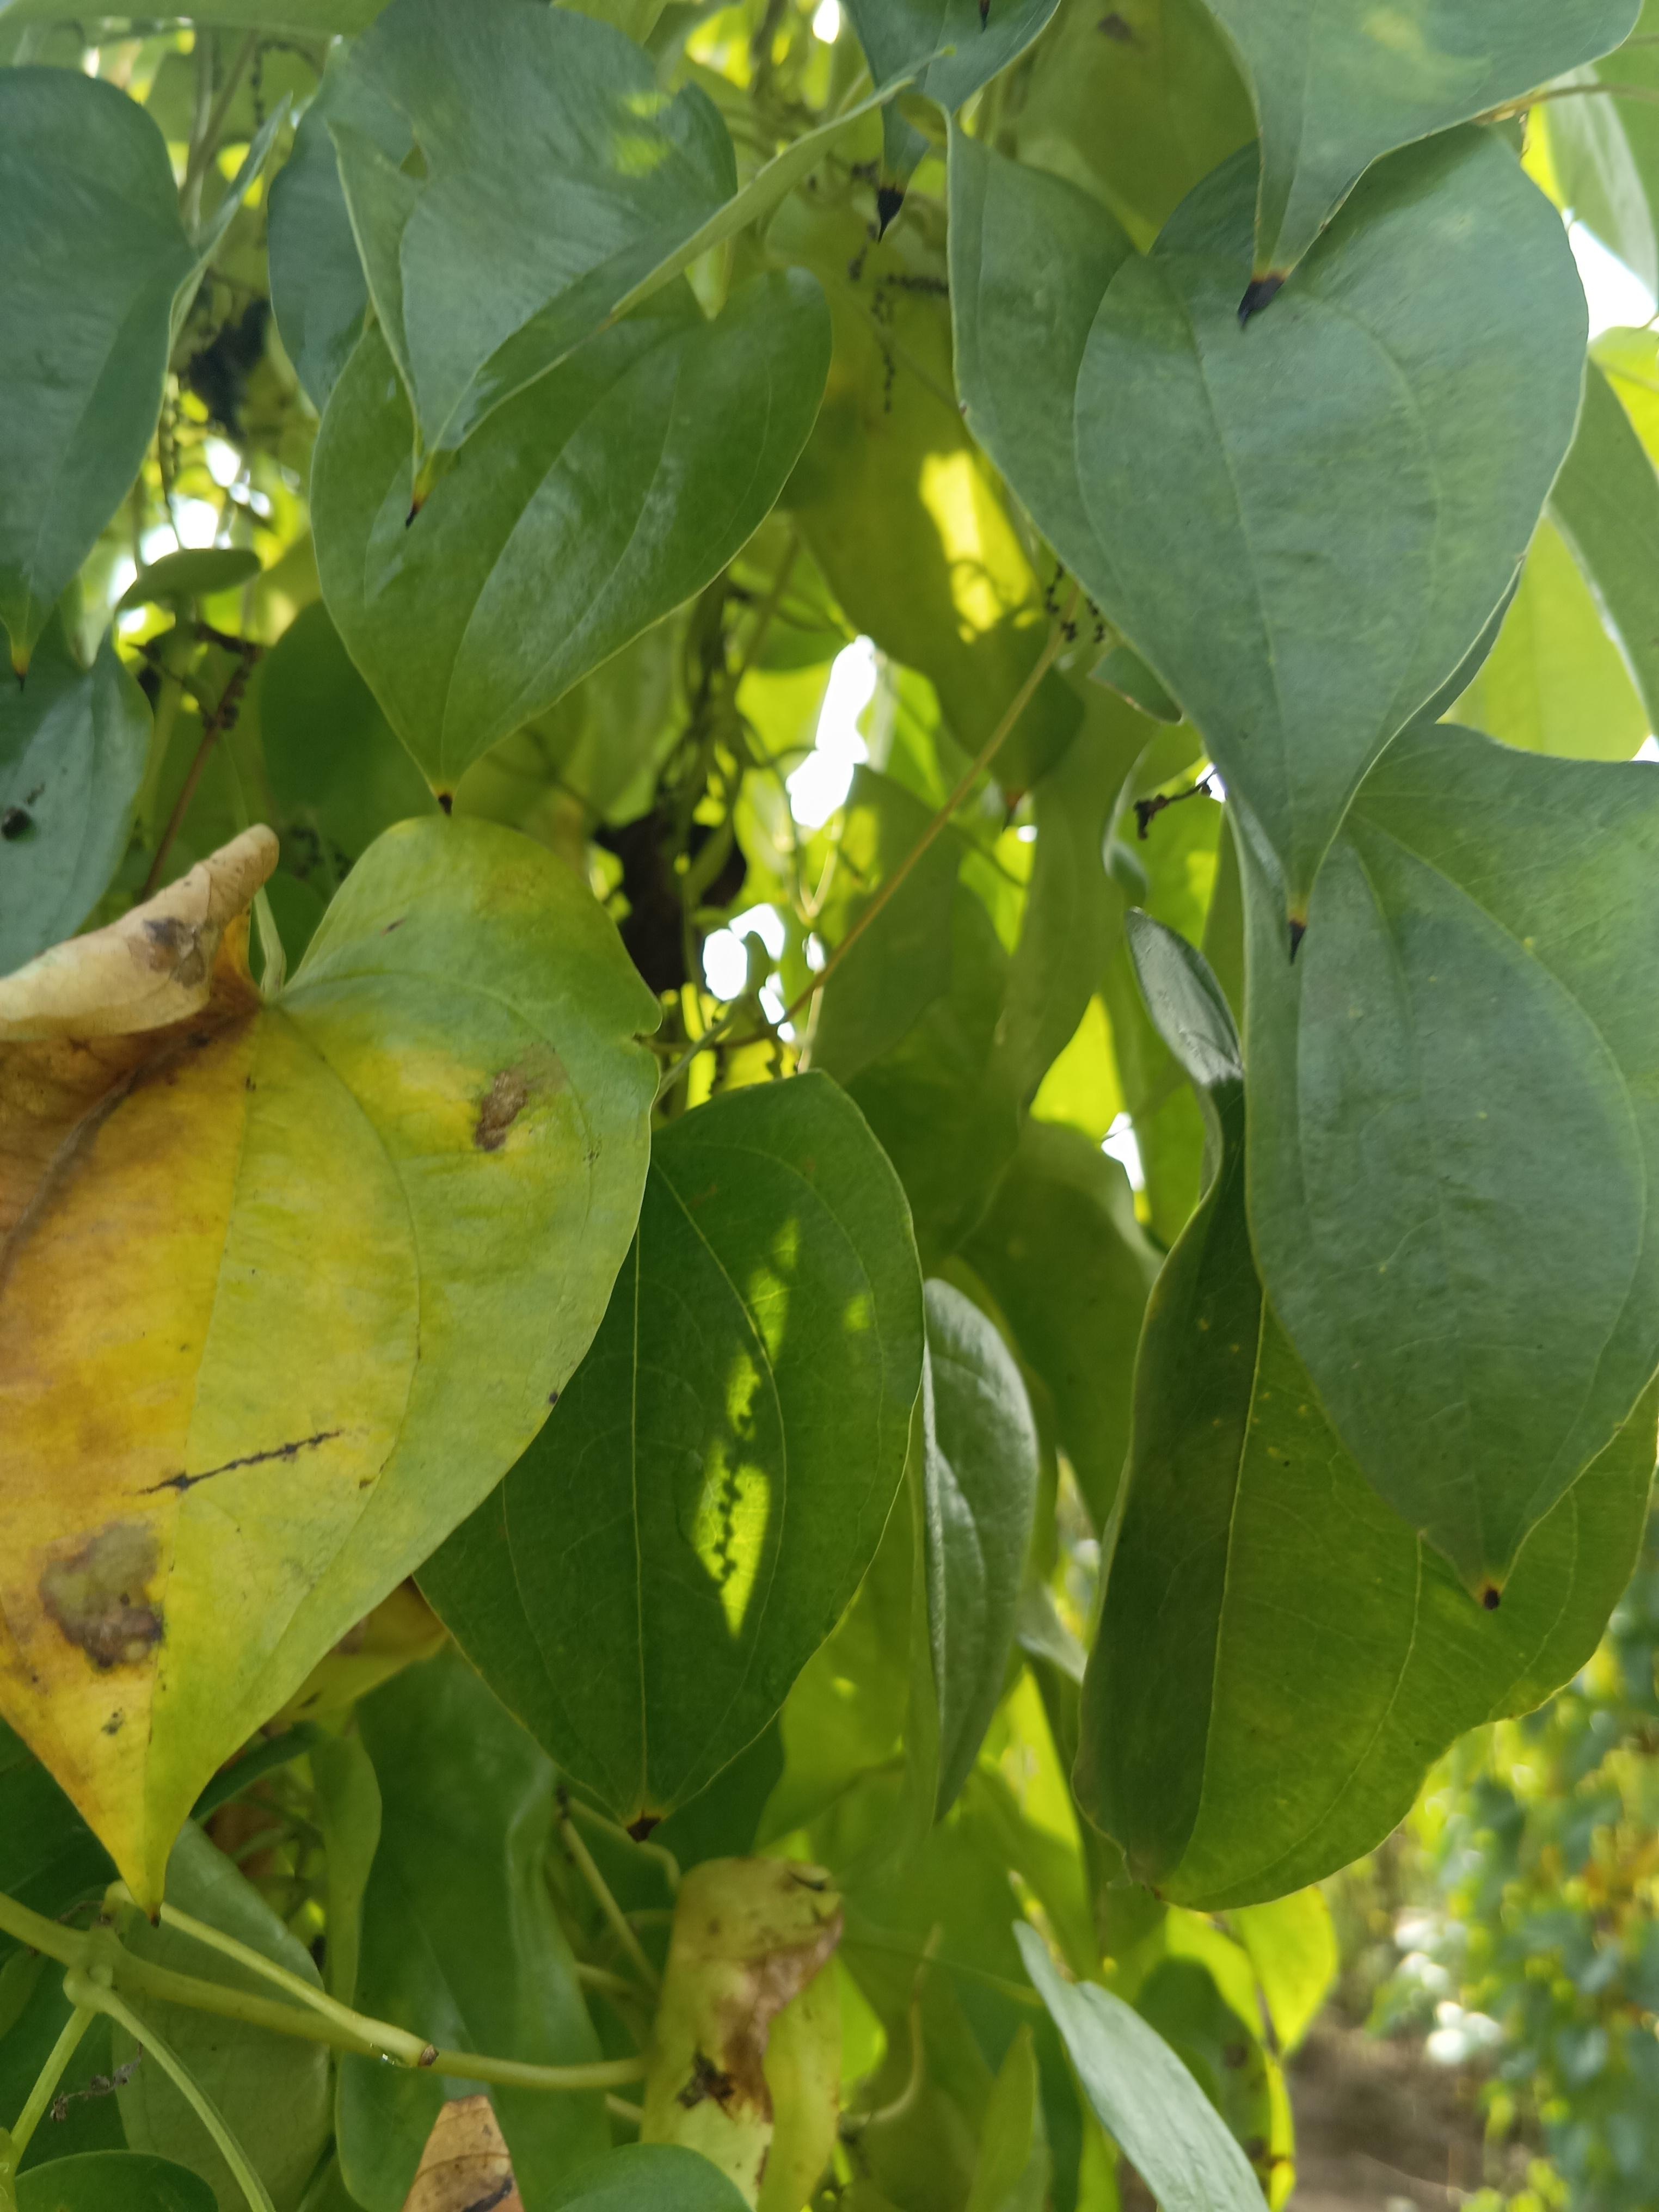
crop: yam
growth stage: maturity
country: Nigeria
